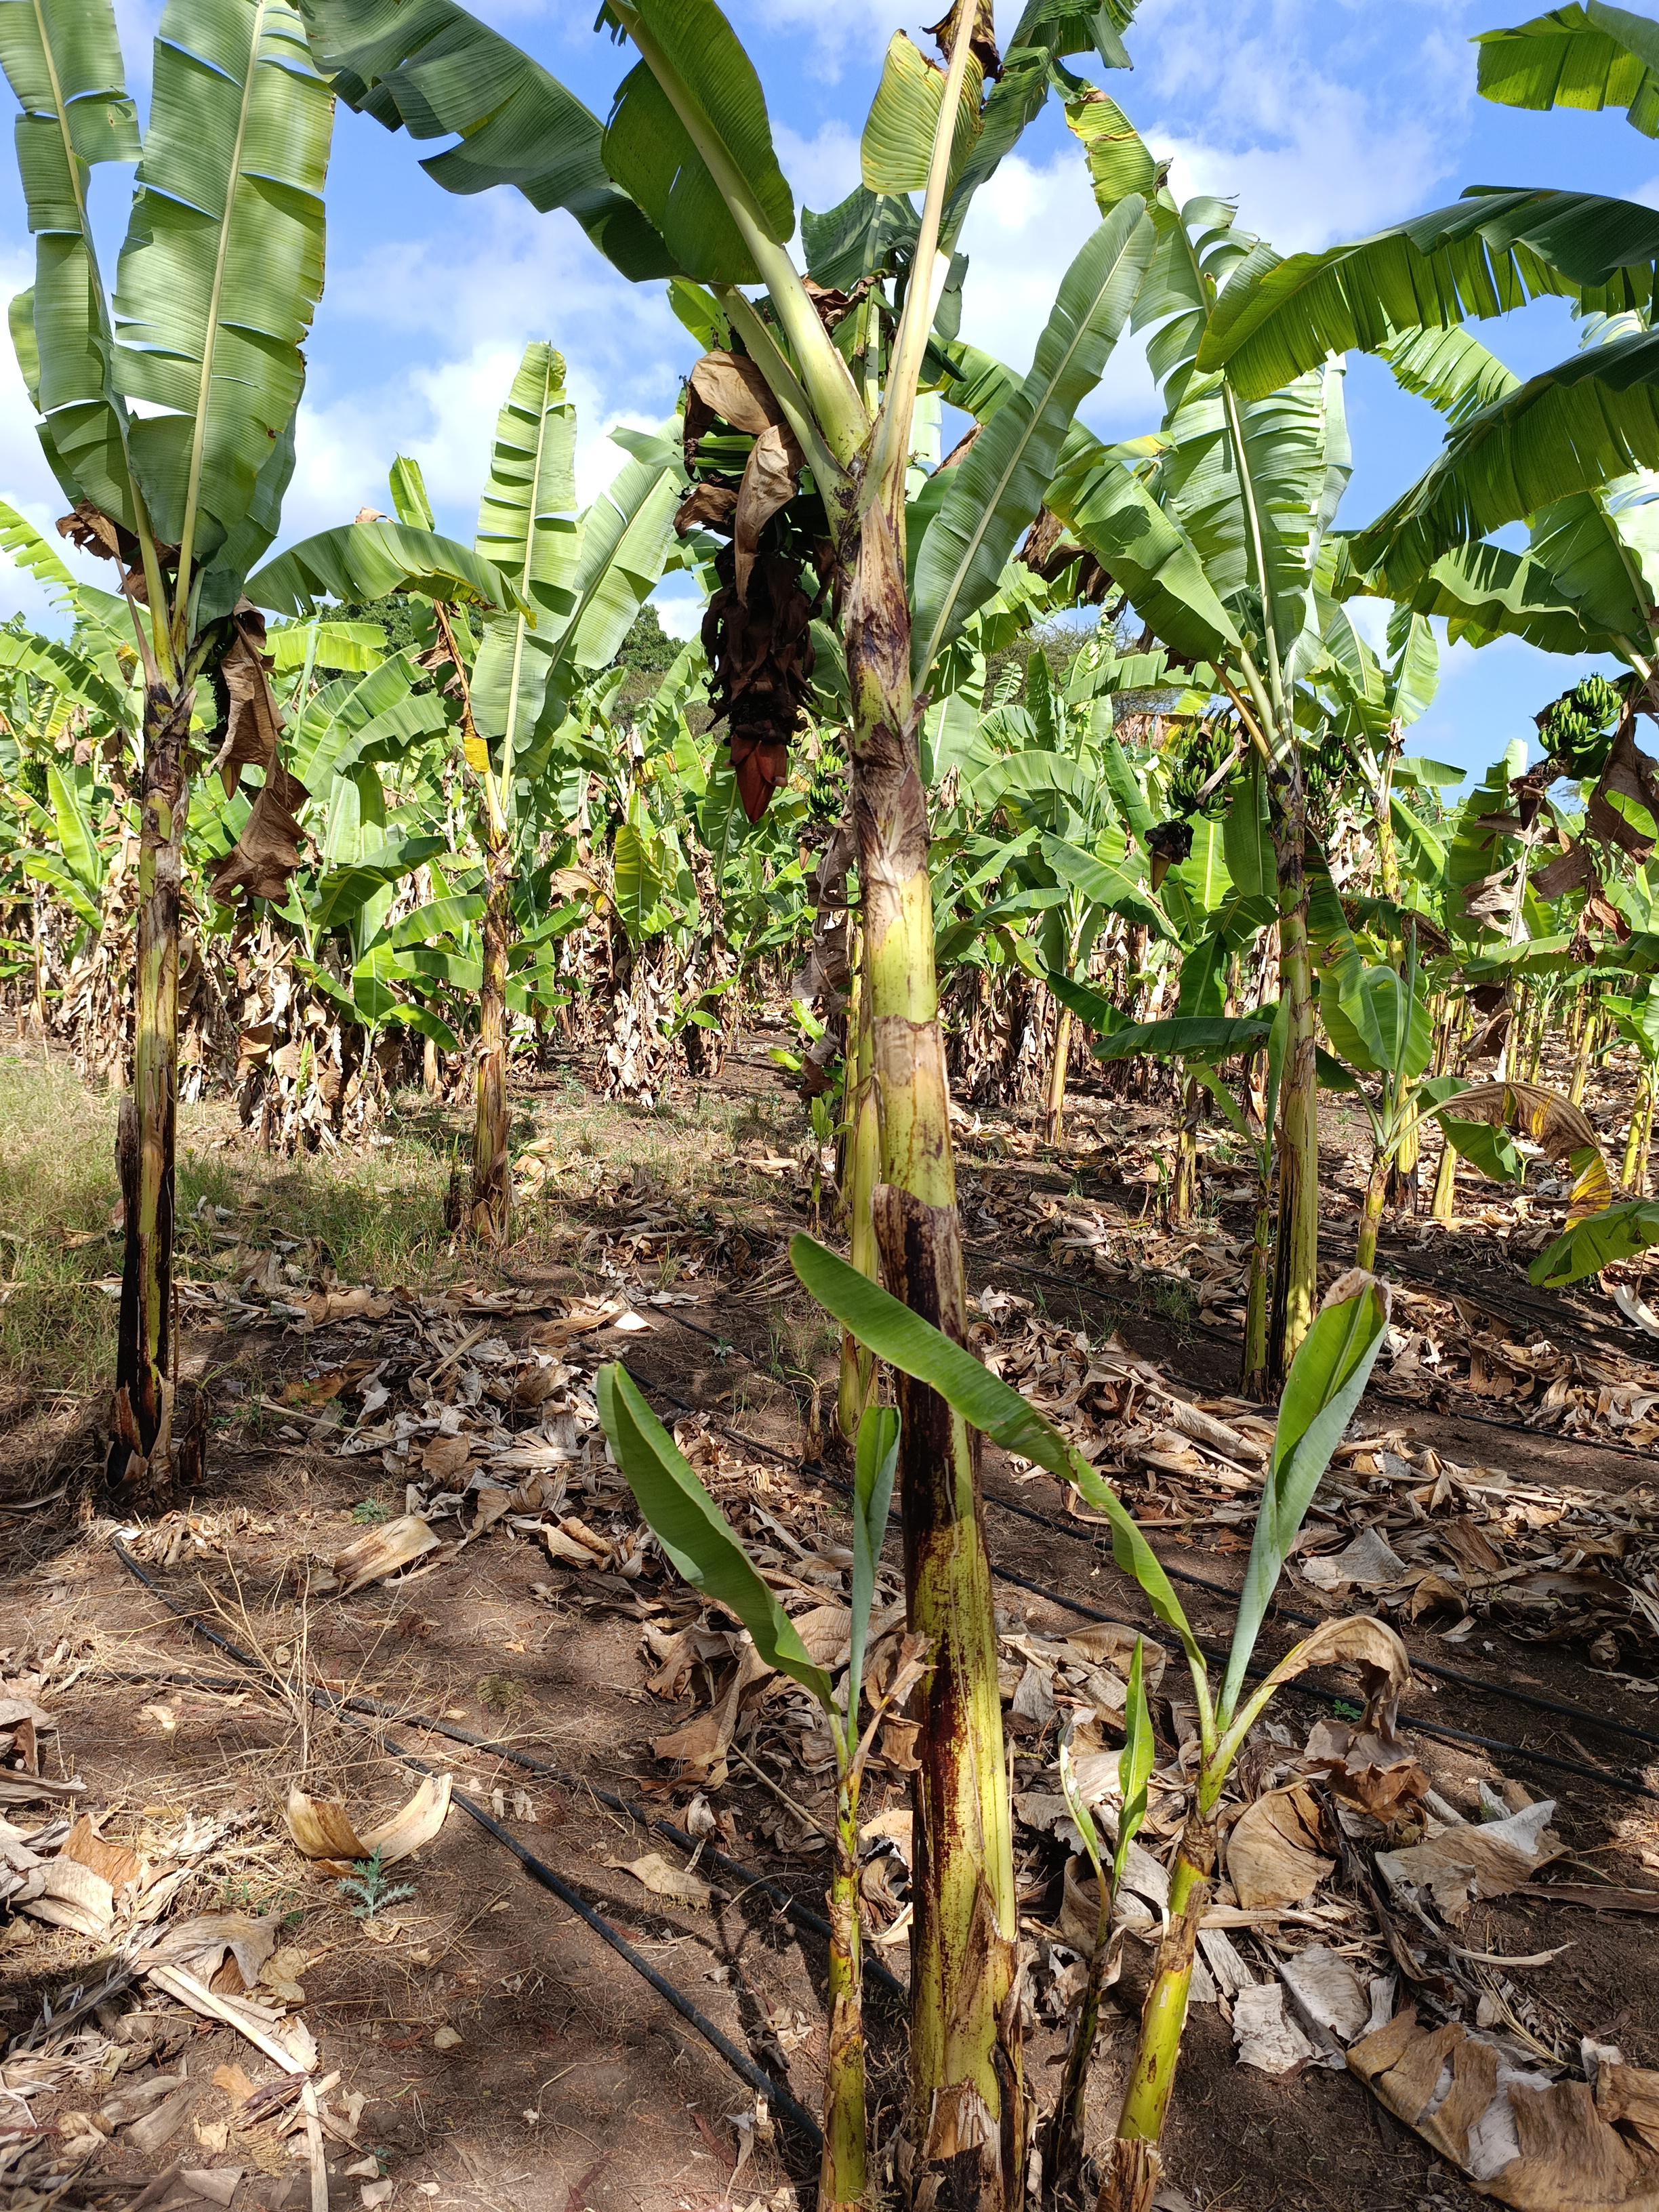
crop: banana
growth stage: development fruit
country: Tanzania
